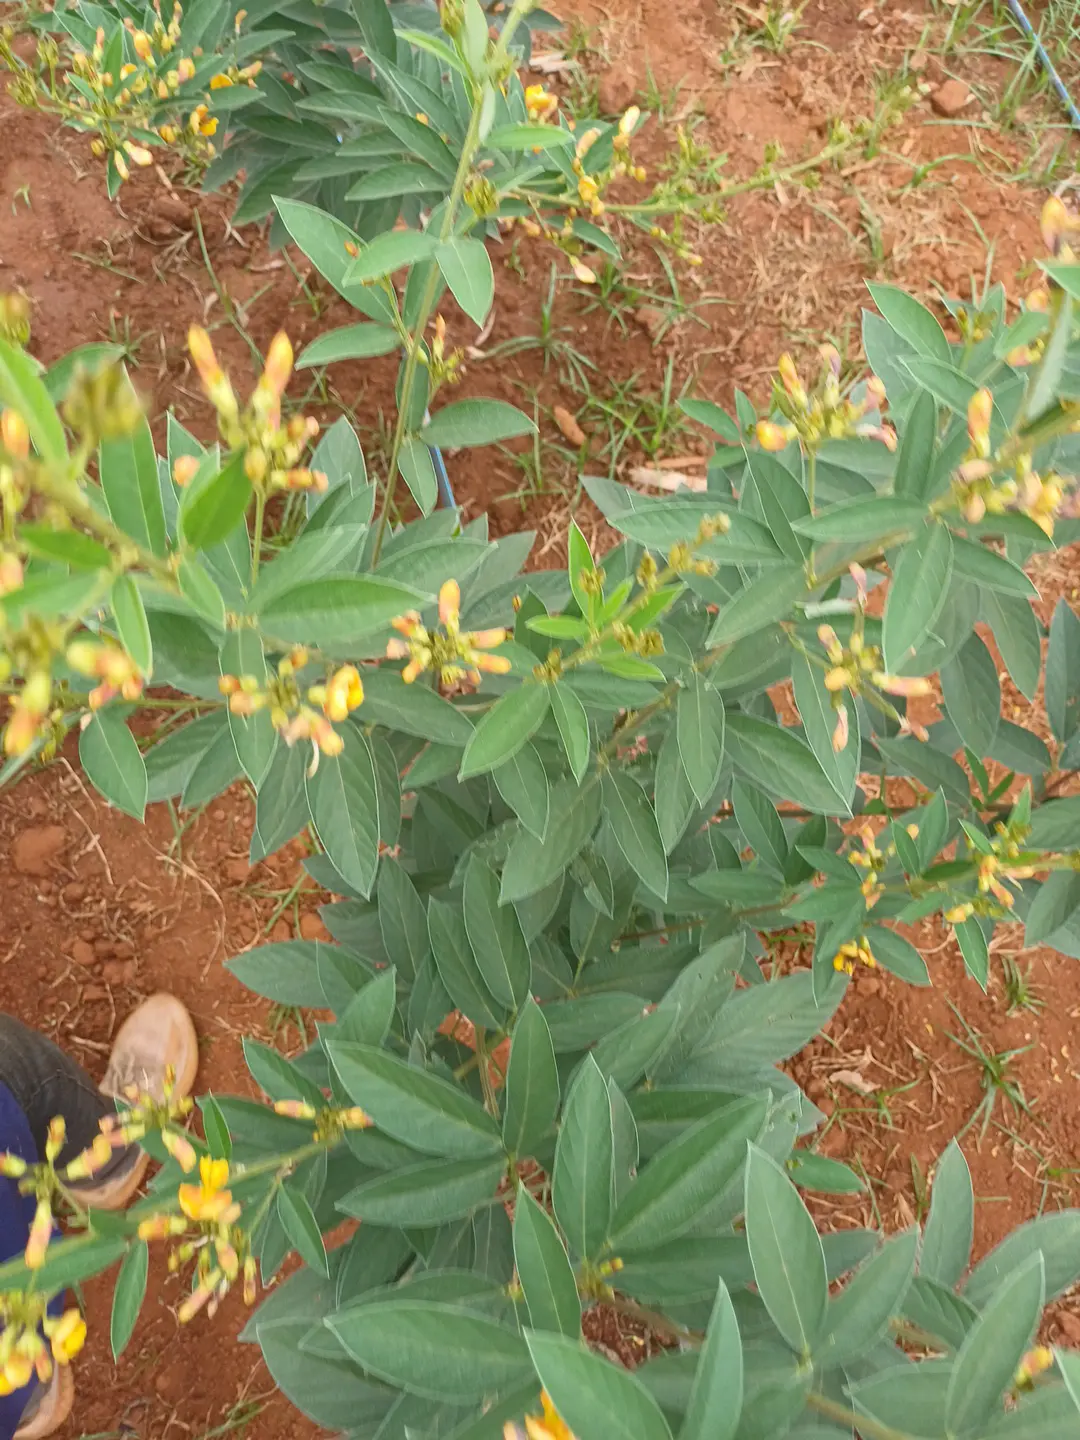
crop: pigeonpea
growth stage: development pod
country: Kenya
